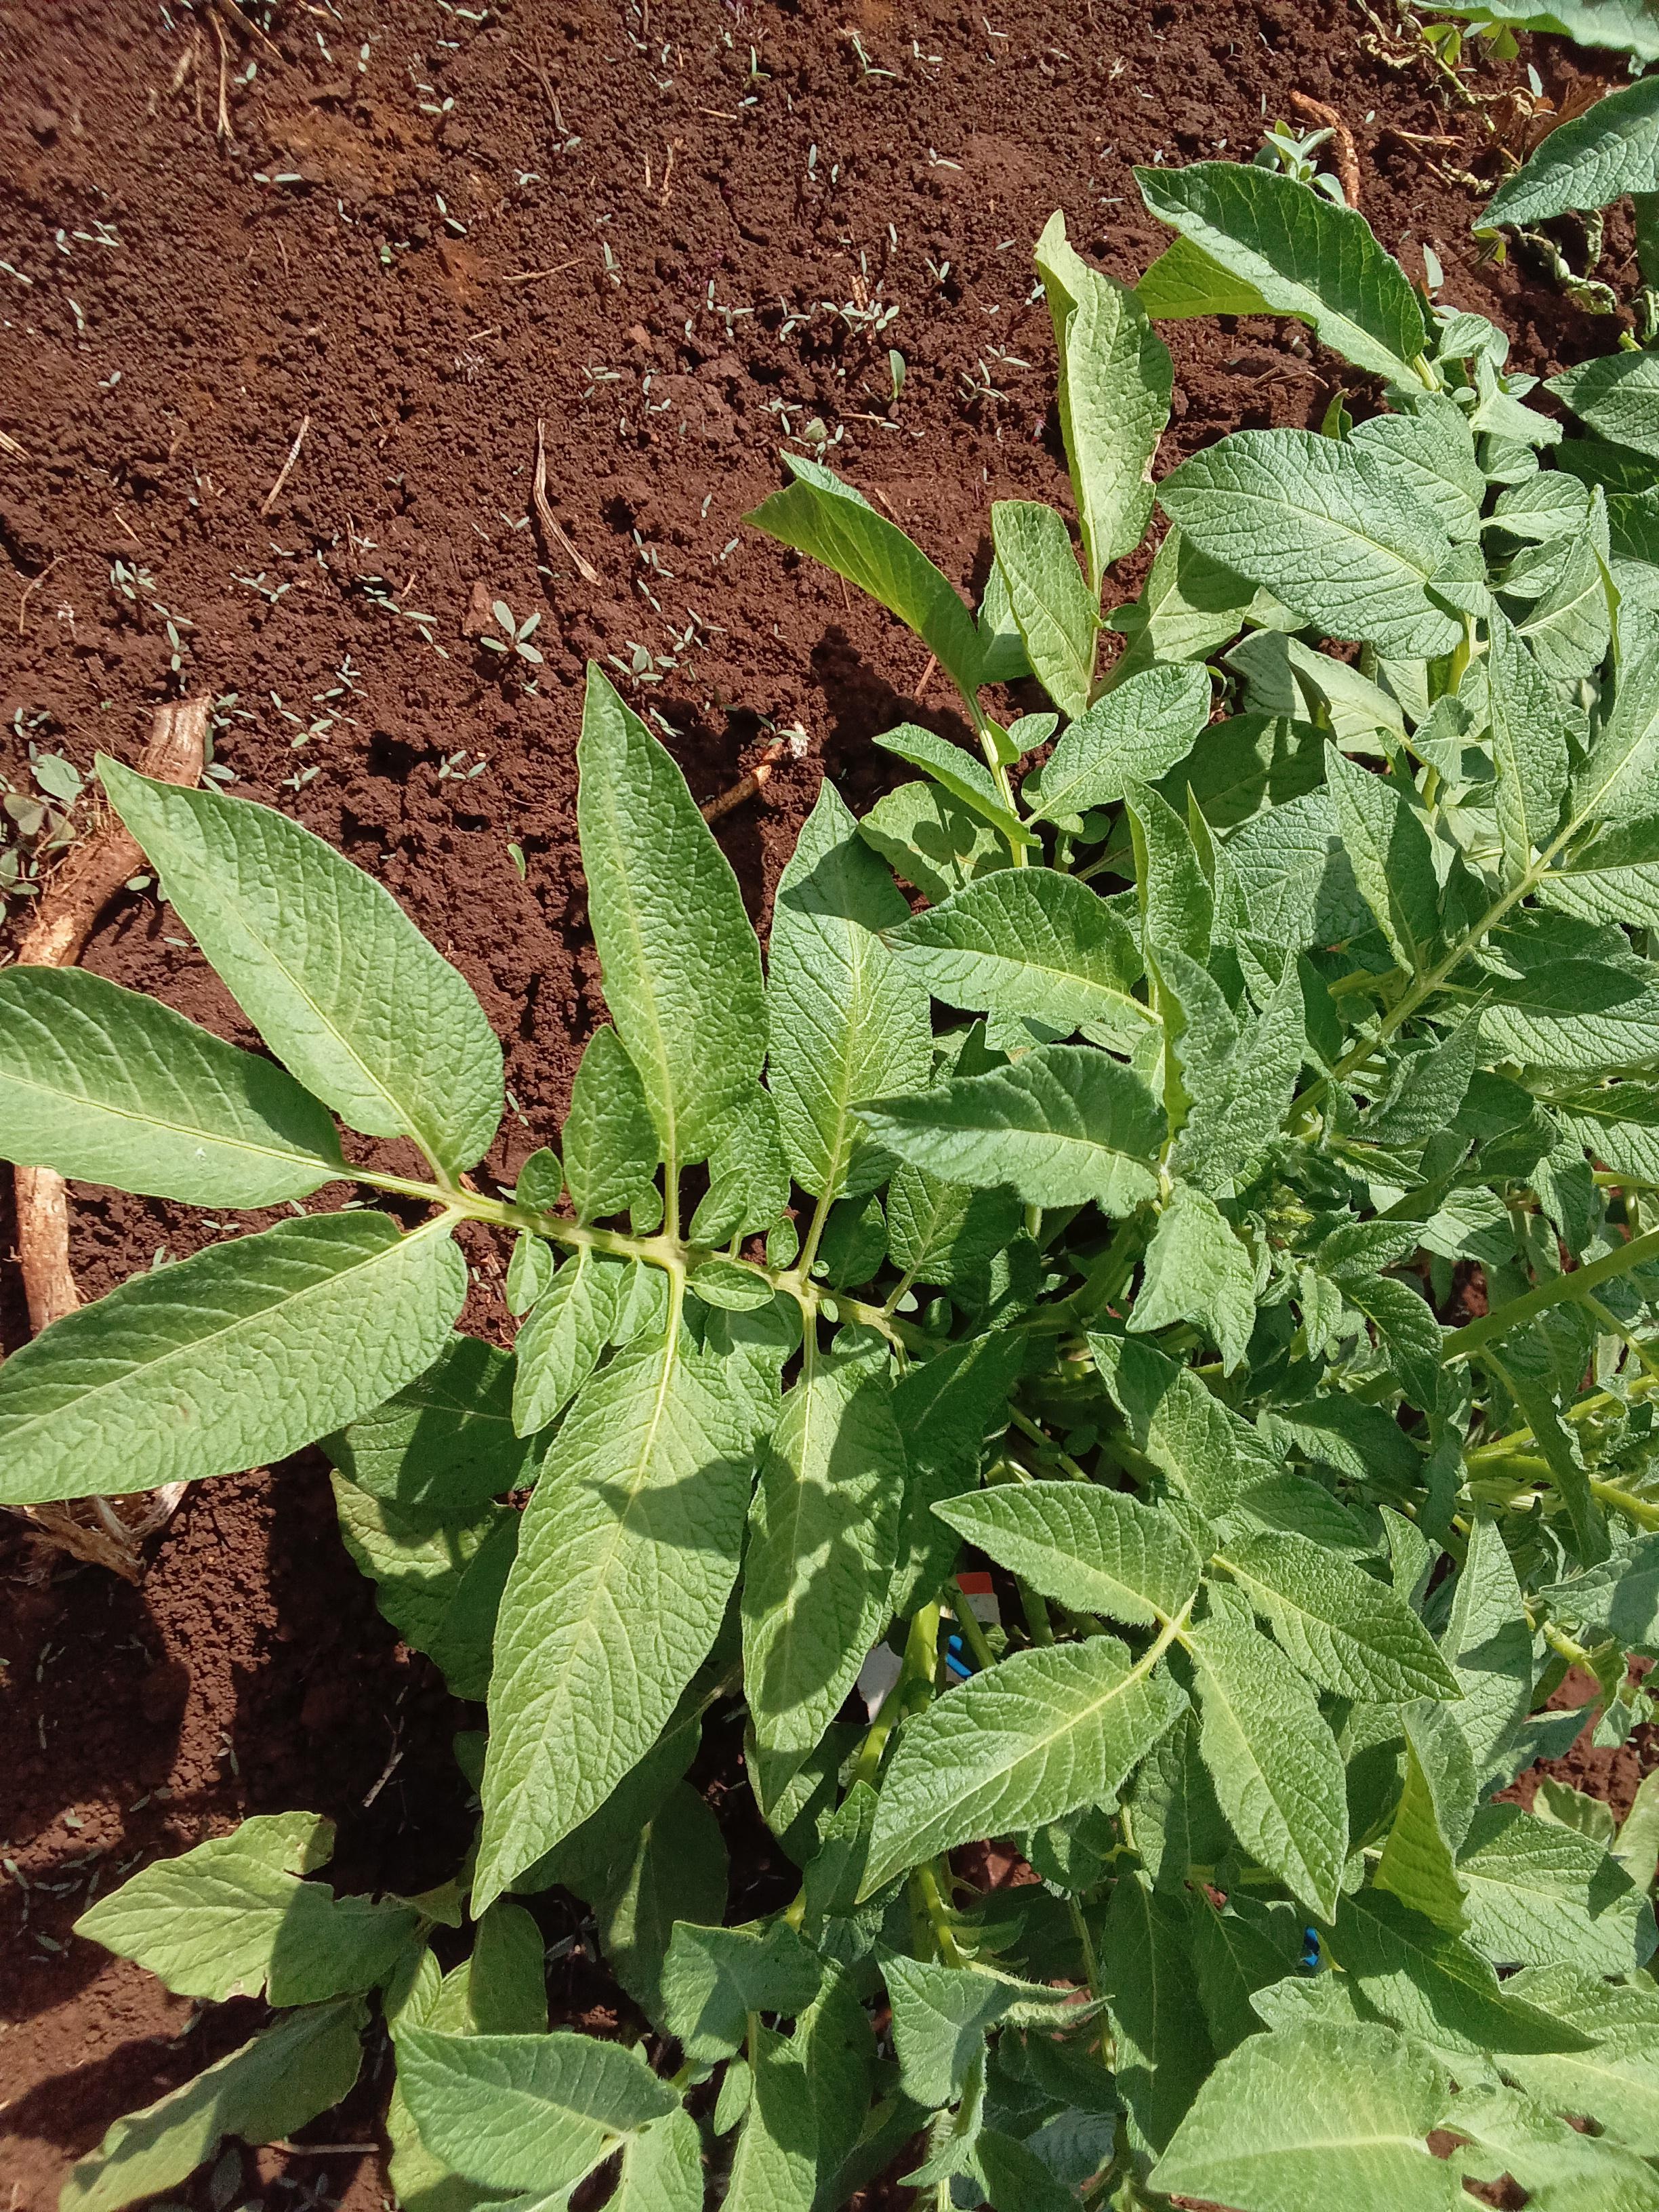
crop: potato
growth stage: vegetative
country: Kenya
